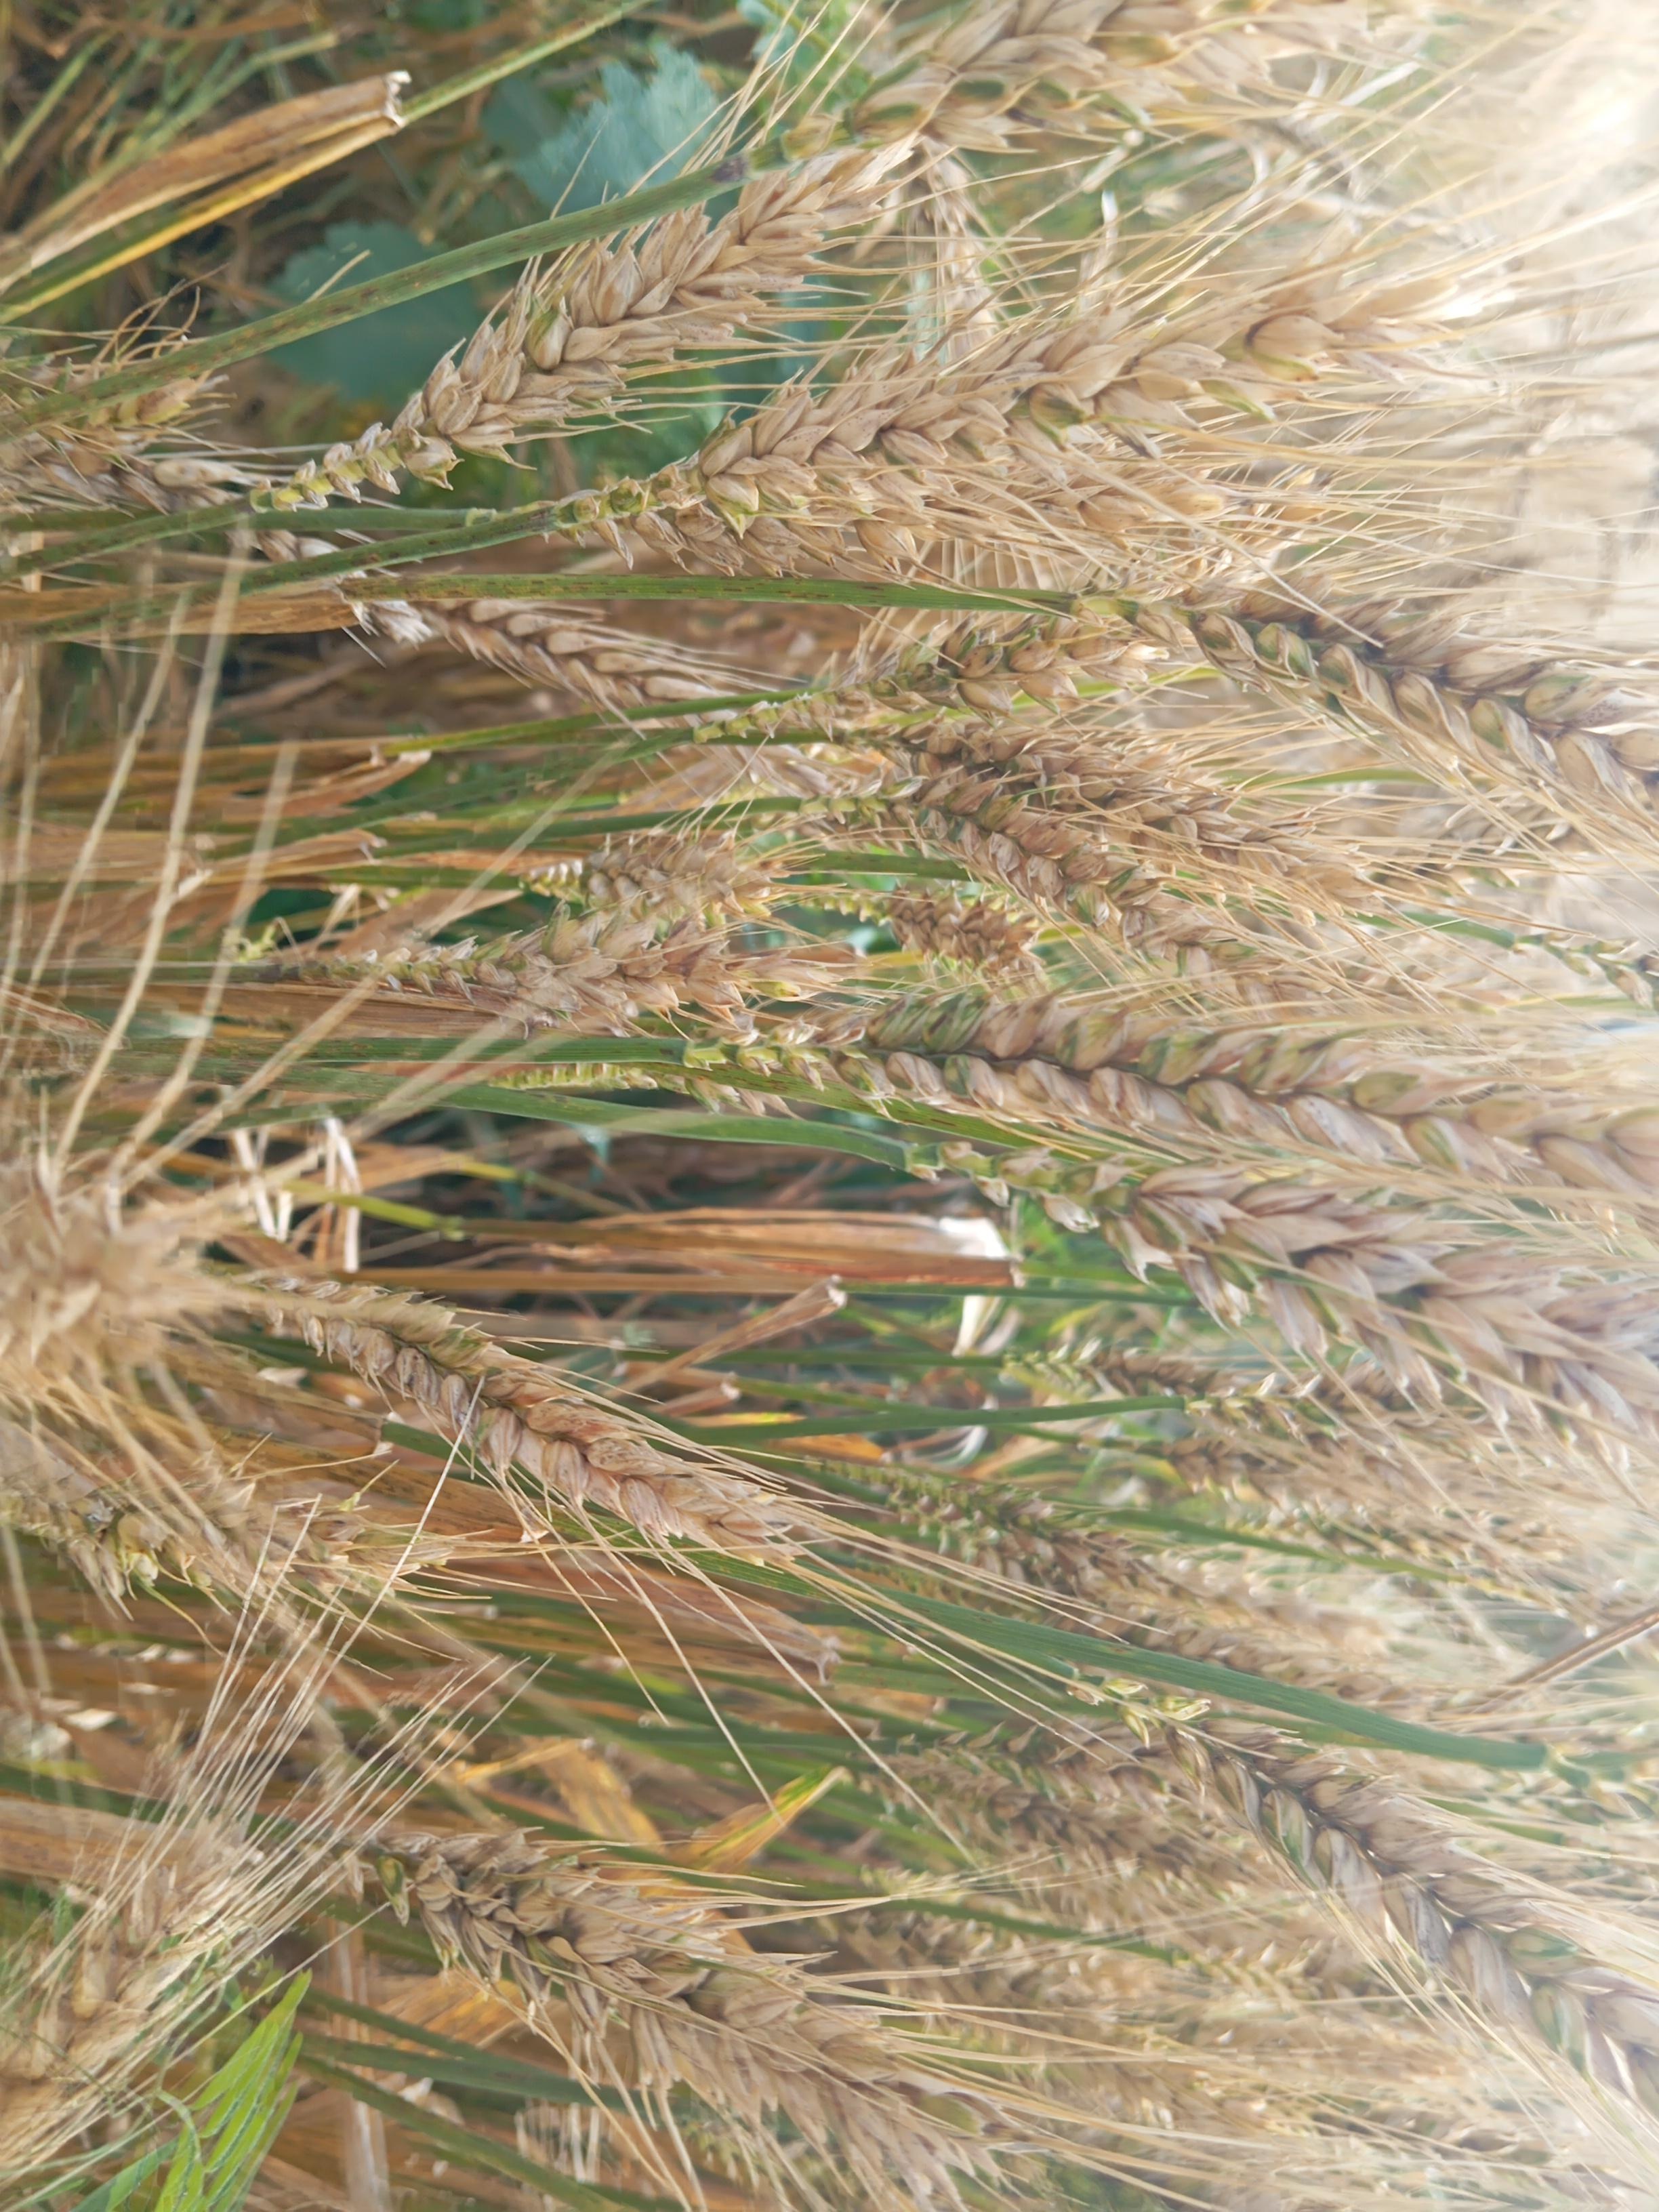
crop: wheat
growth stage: maturity
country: Kenya
